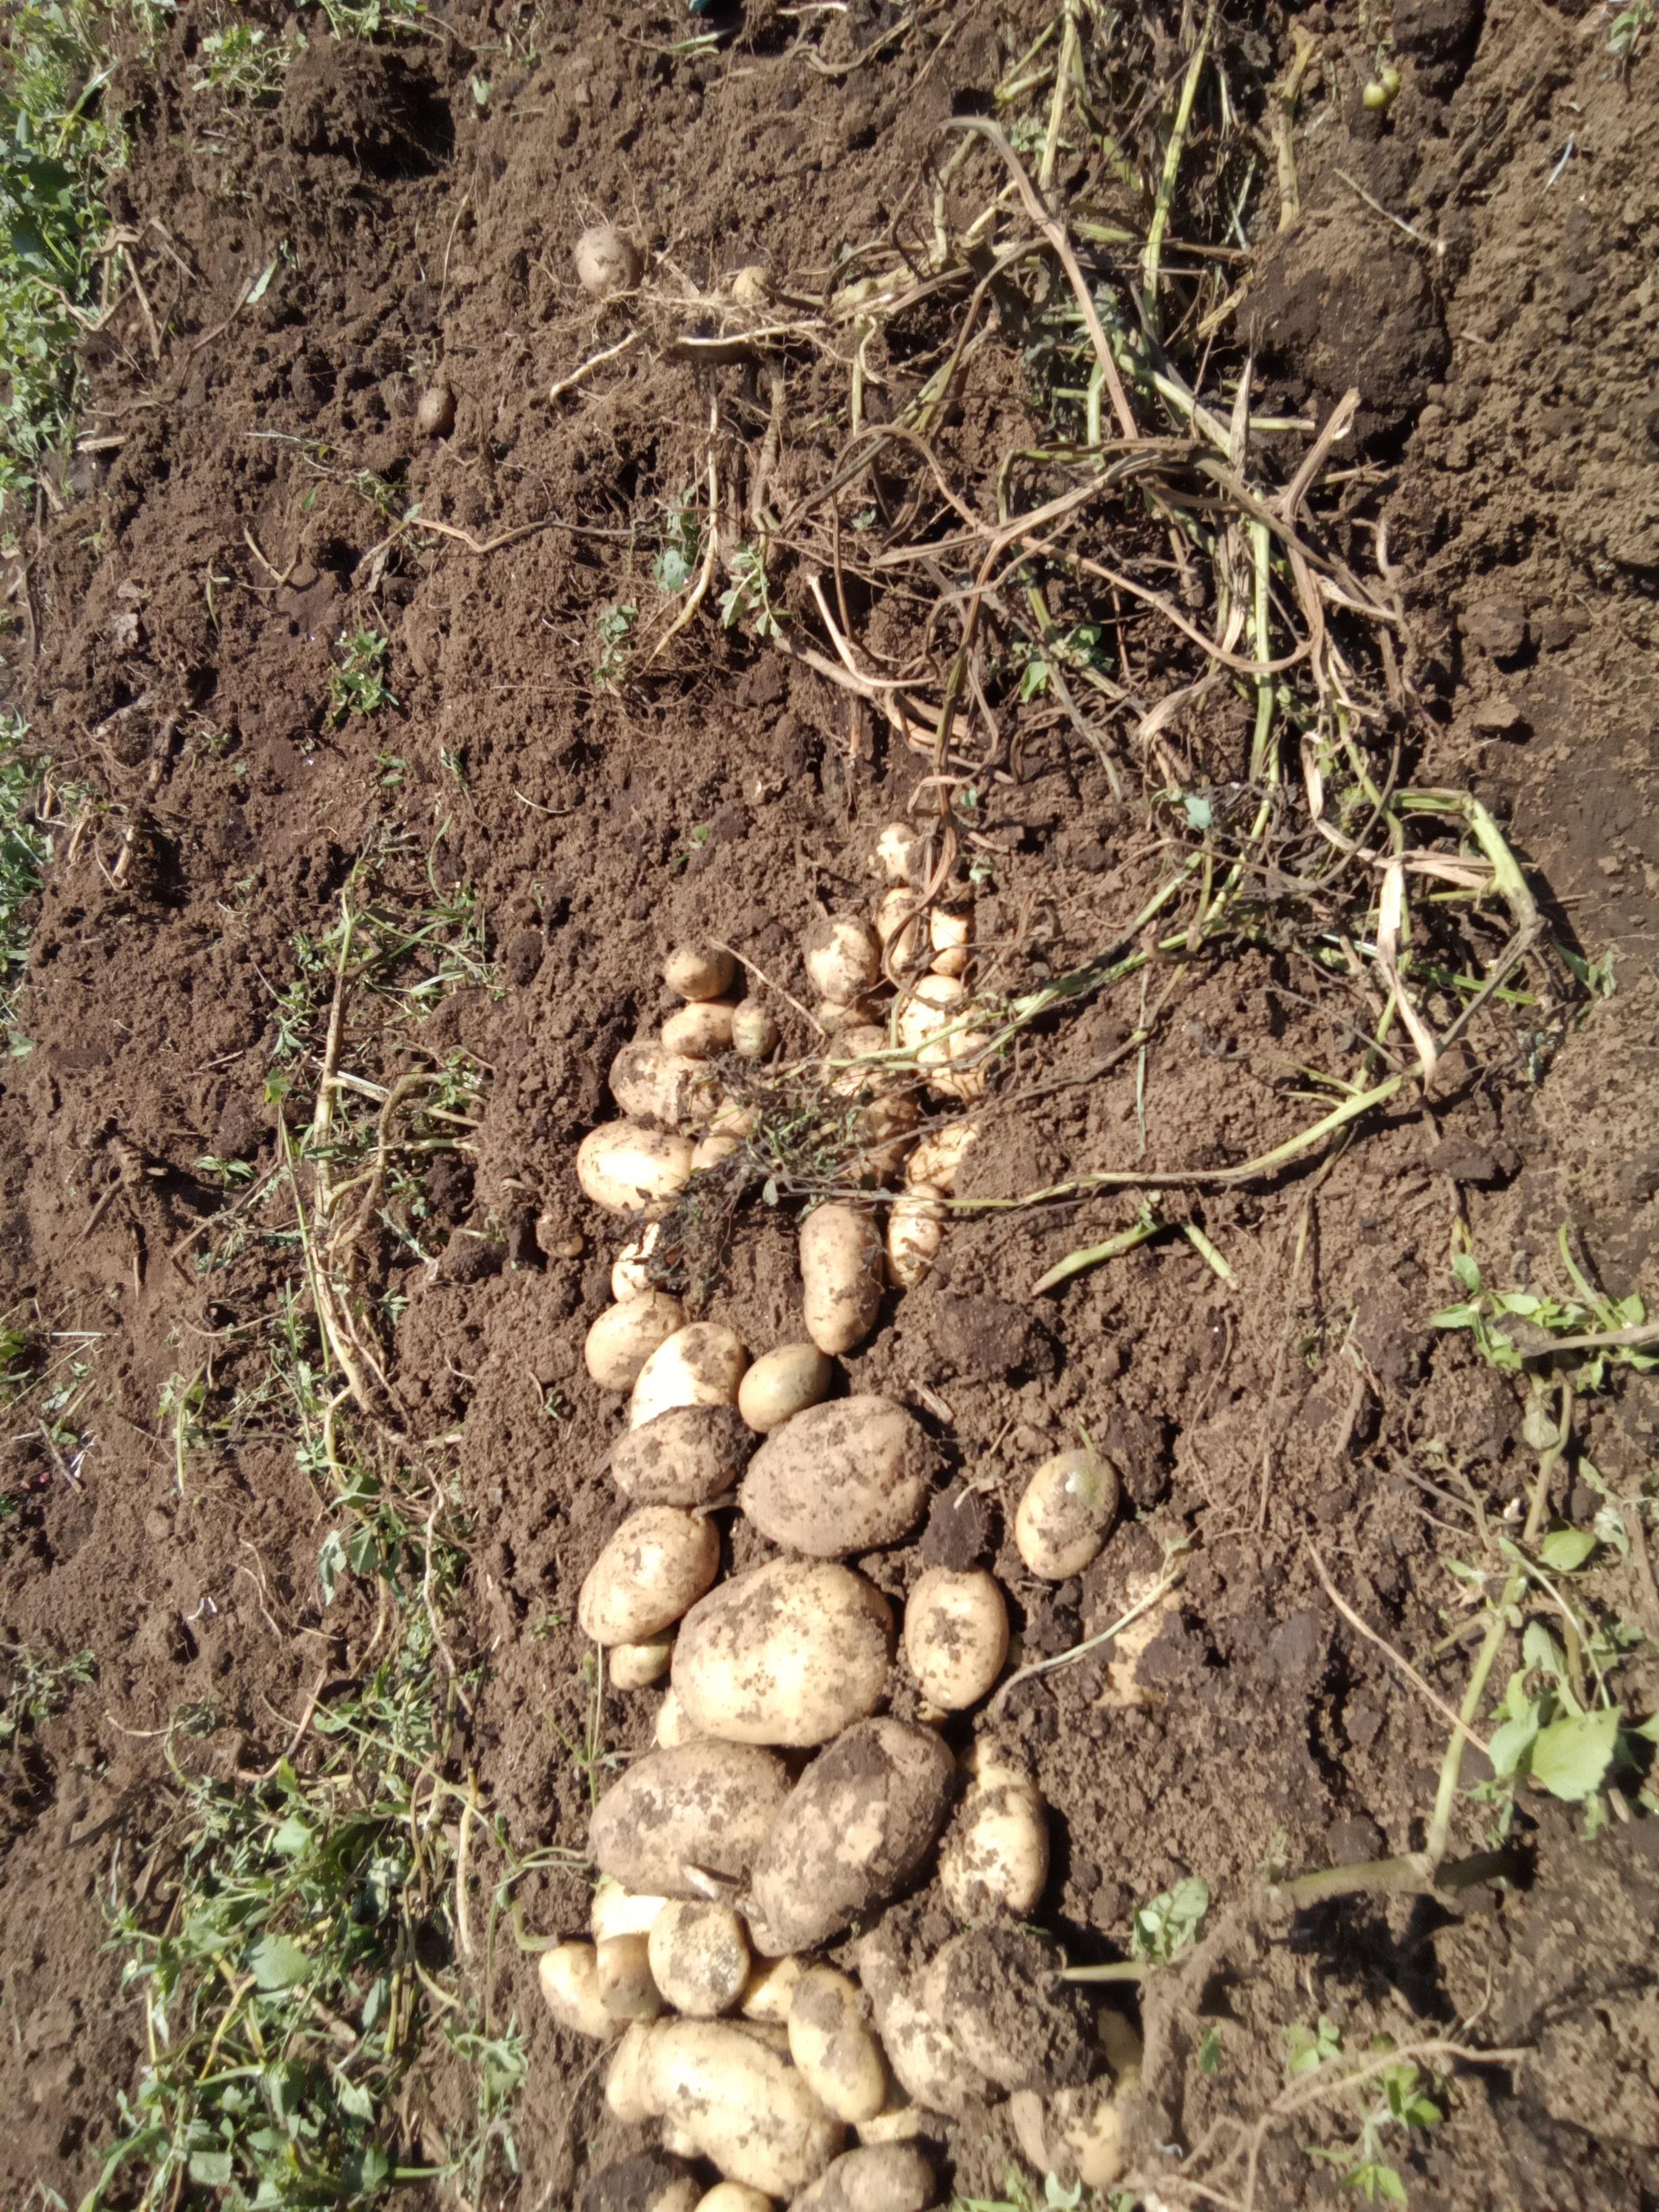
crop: potato
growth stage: harvest
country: Kenya
